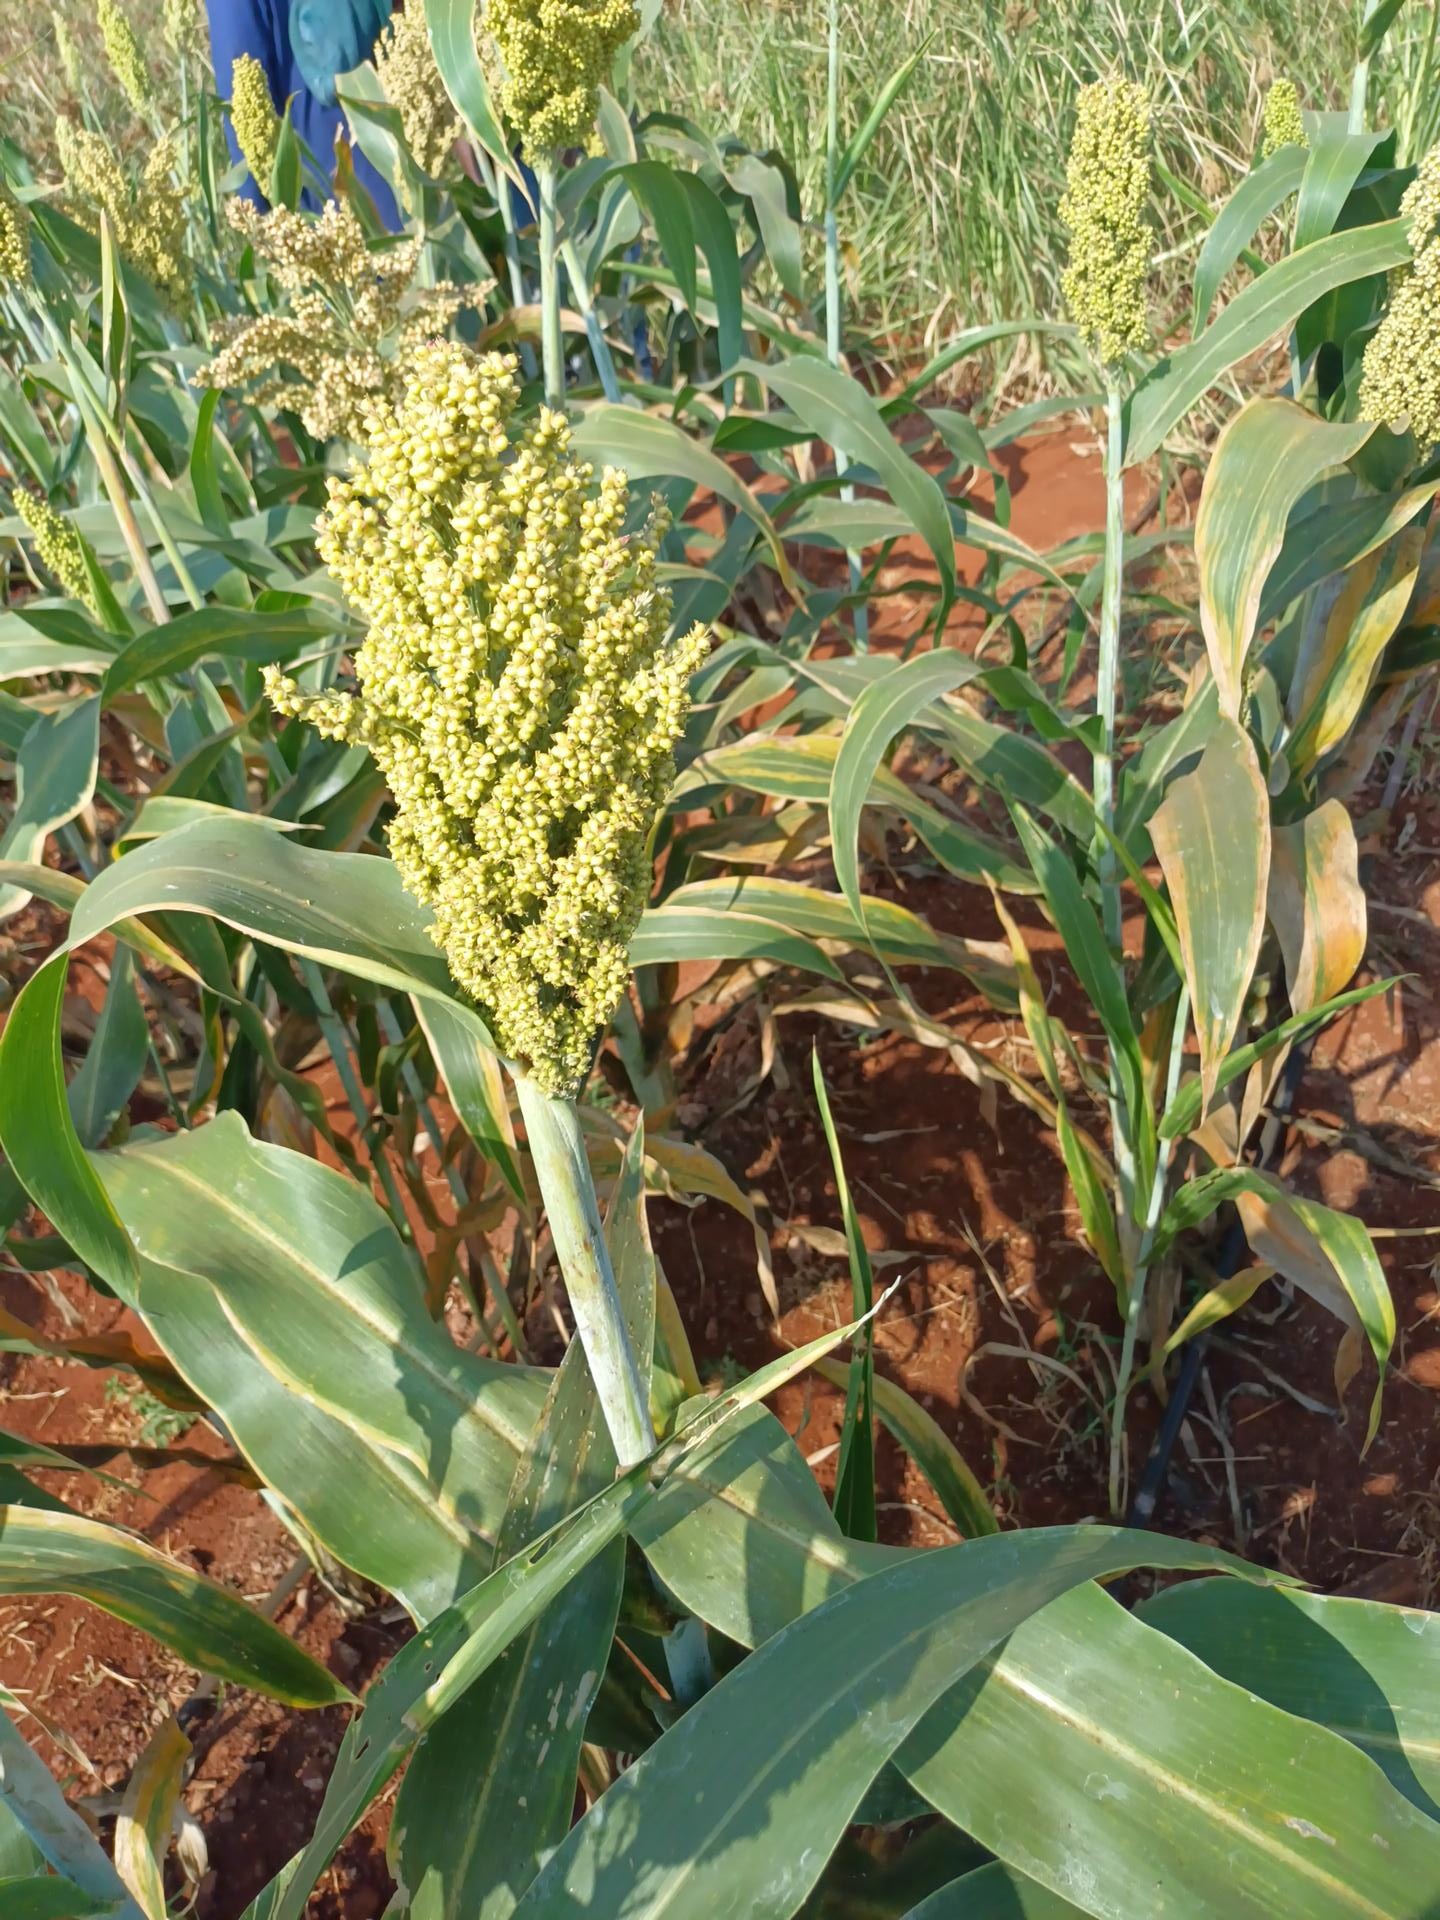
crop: sorghum
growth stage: filling grain
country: Kenya
